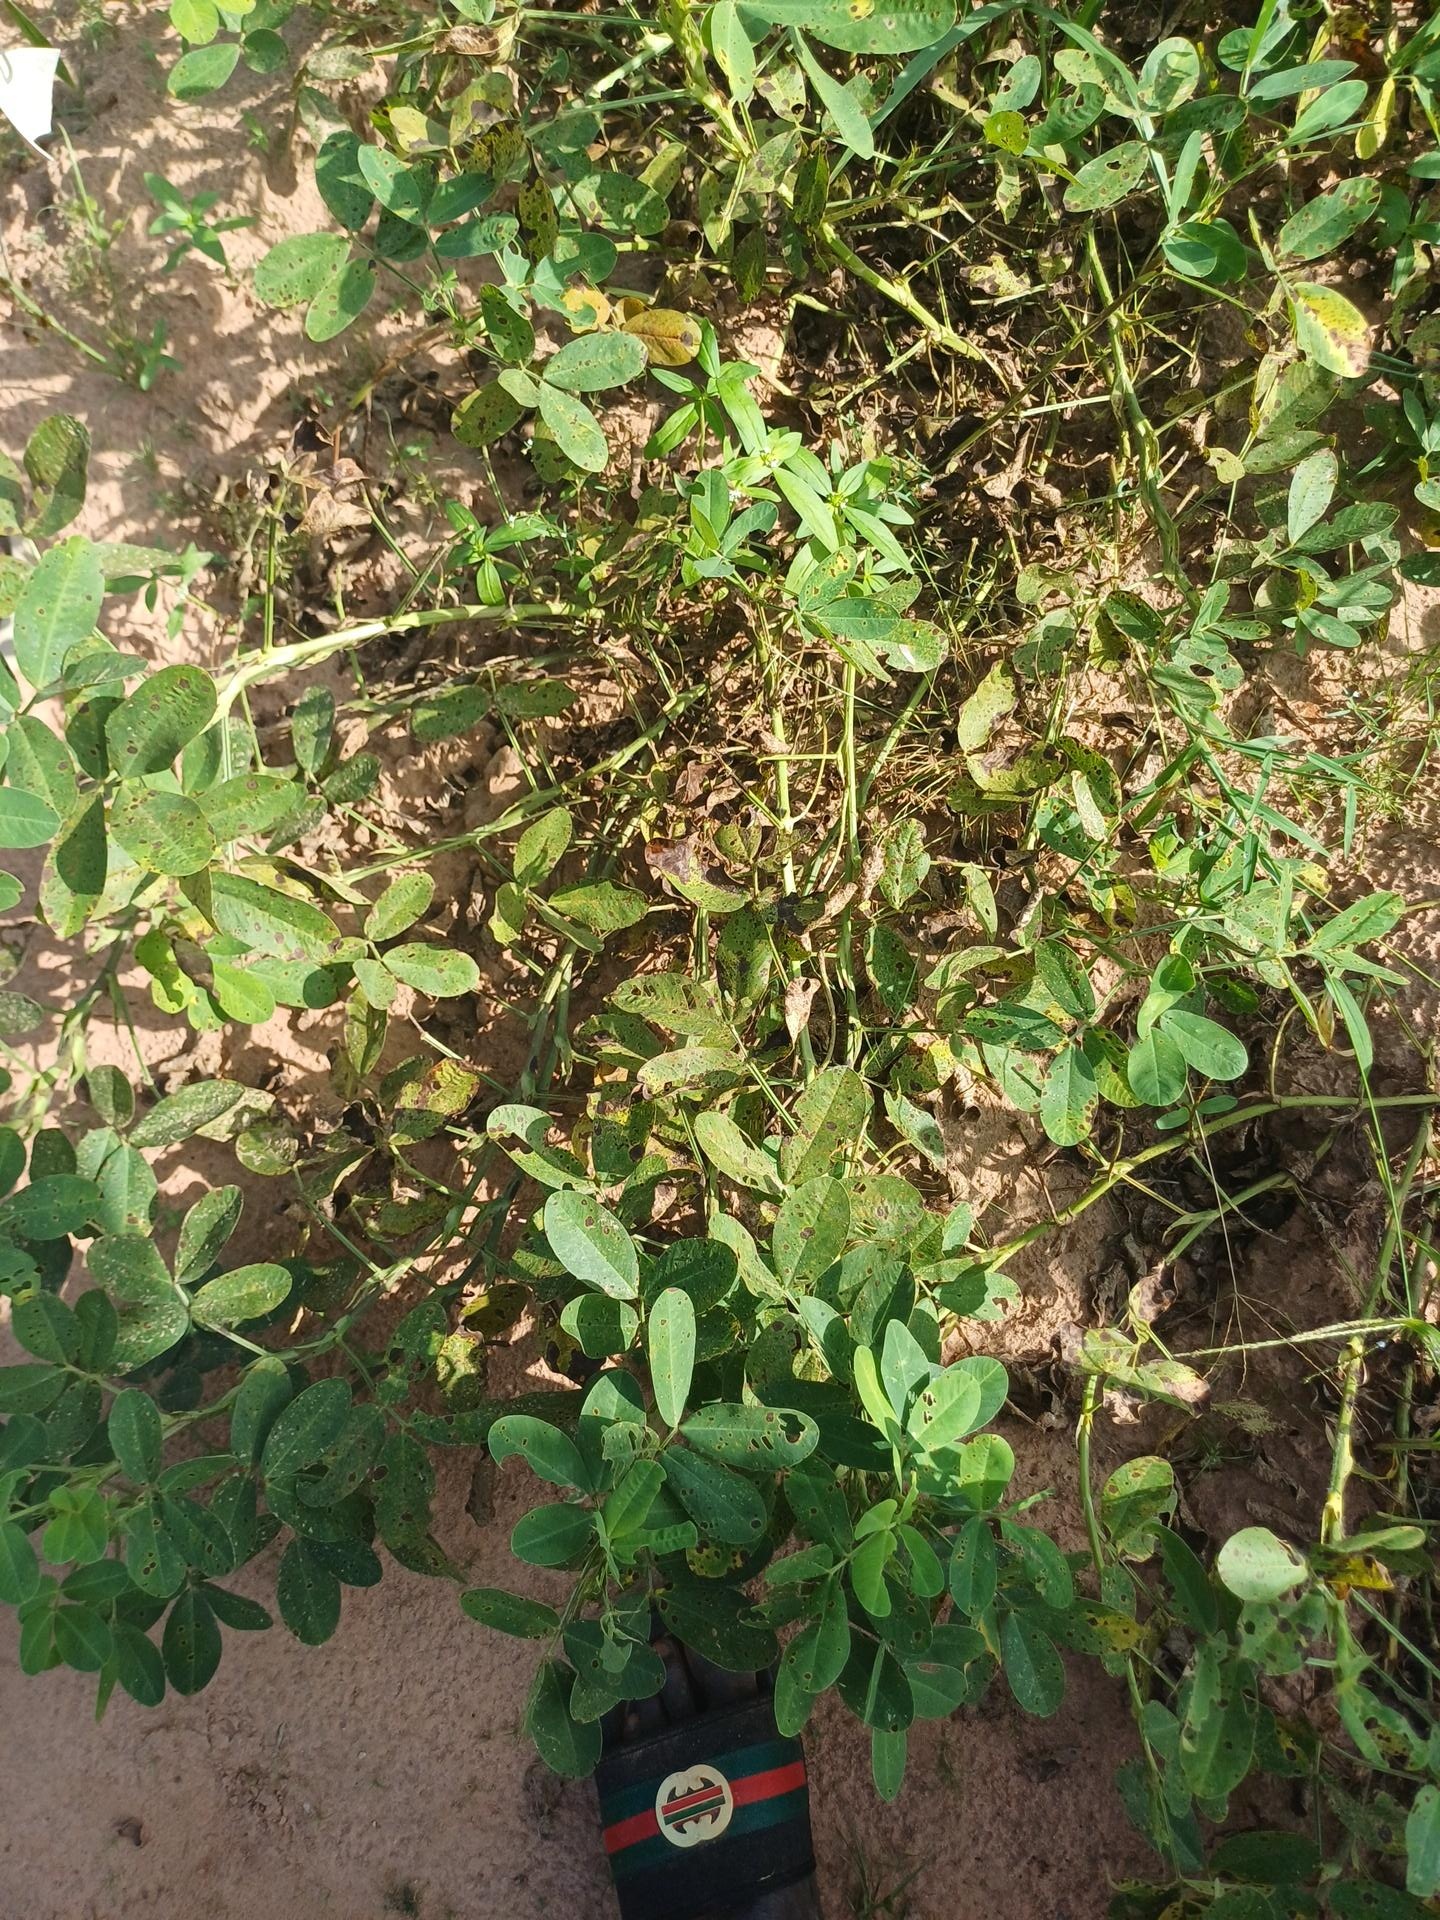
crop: groundnut
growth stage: flowering
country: Senegal
